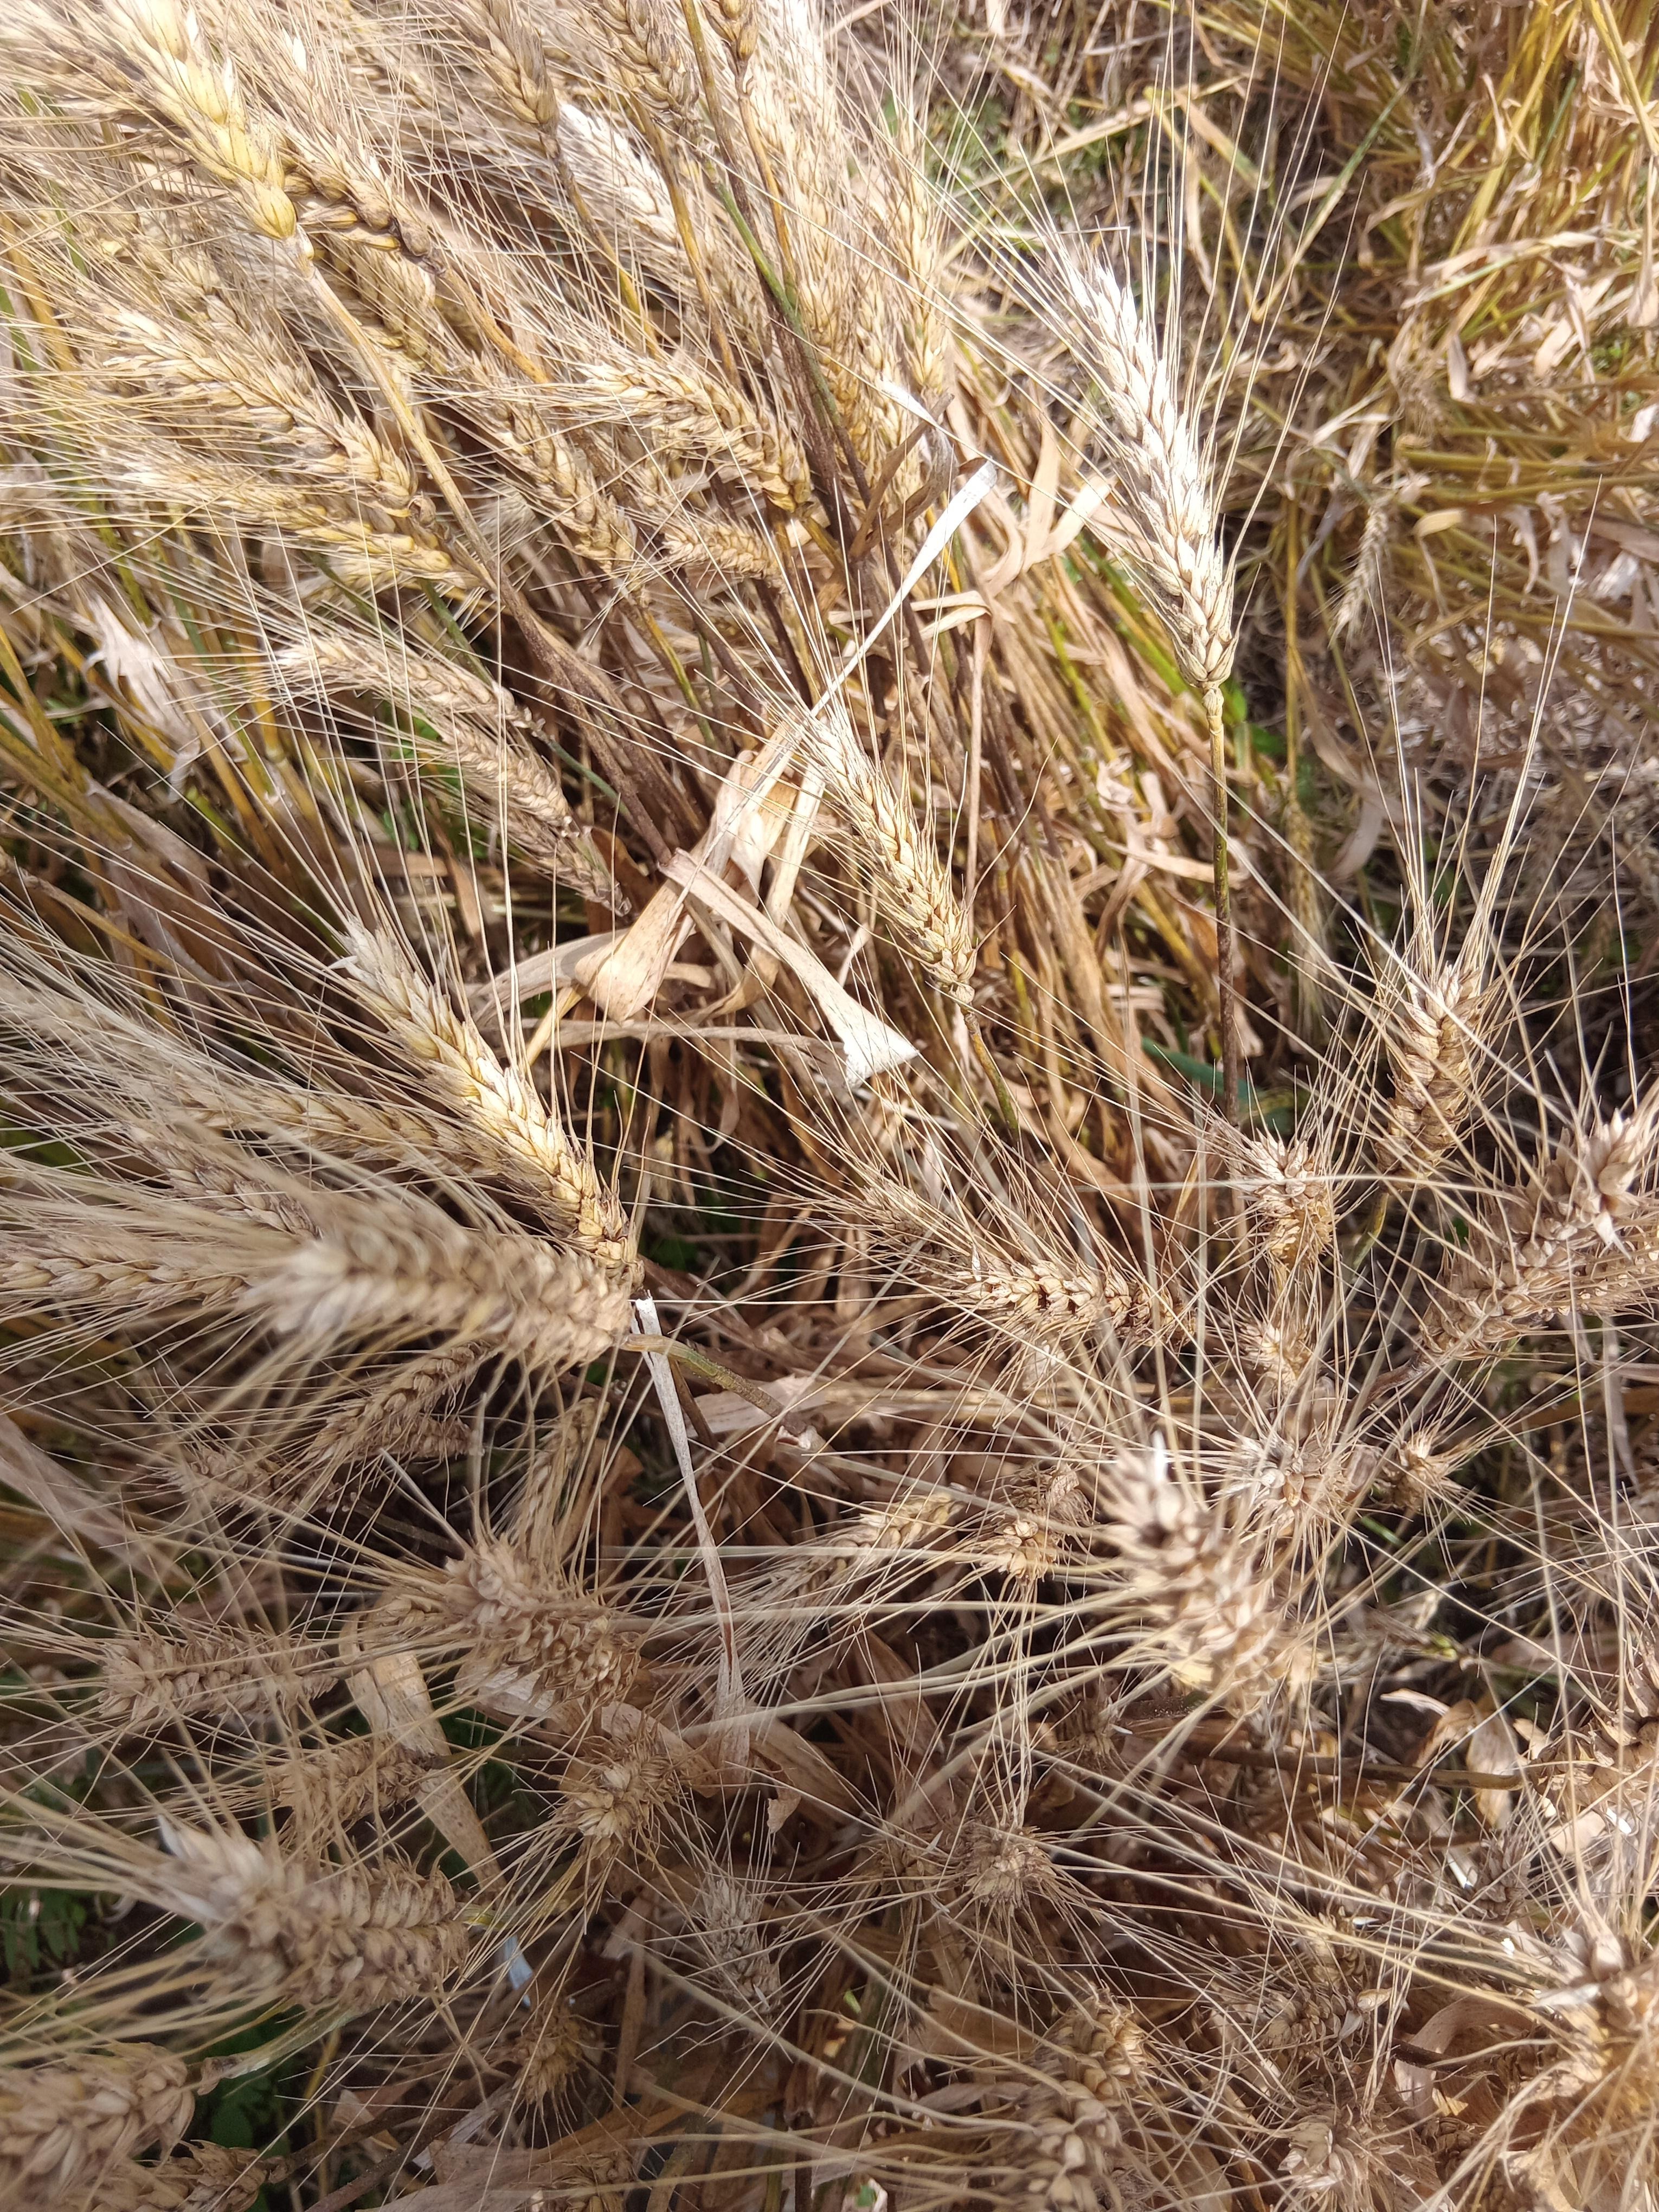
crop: wheat
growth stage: maturity
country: Kenya
